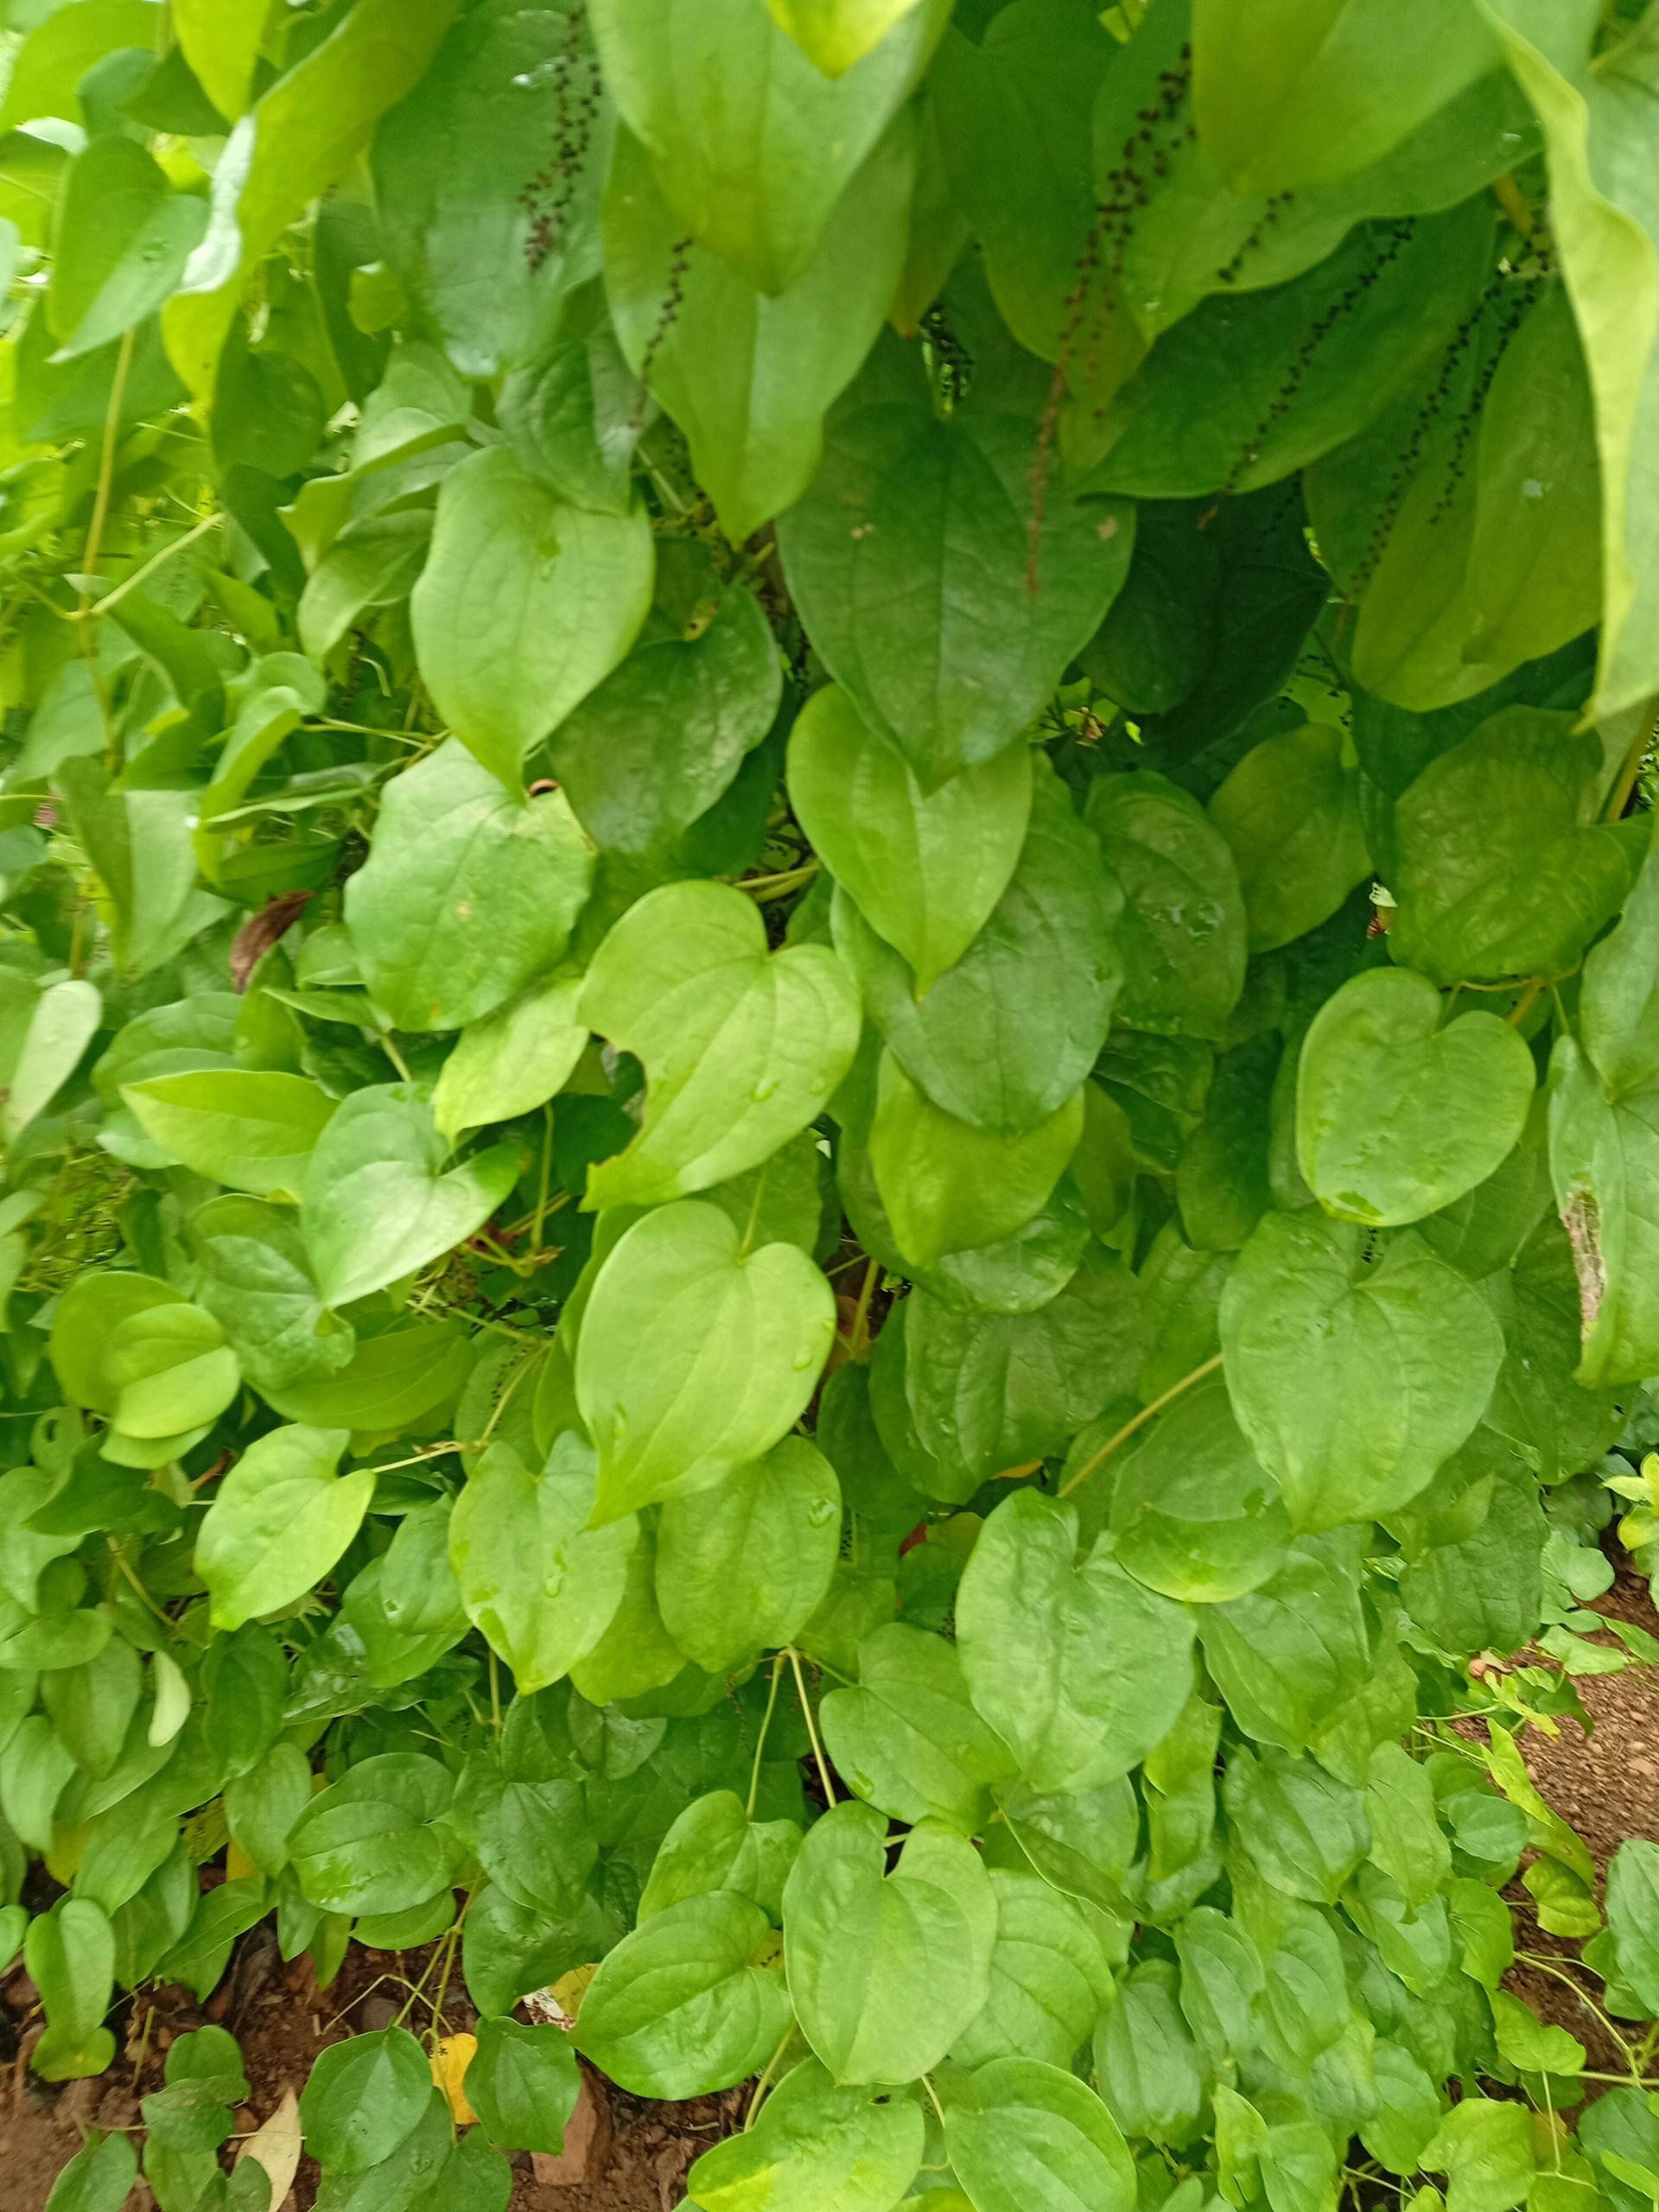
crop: yam
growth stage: vegetative
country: Nigeria
